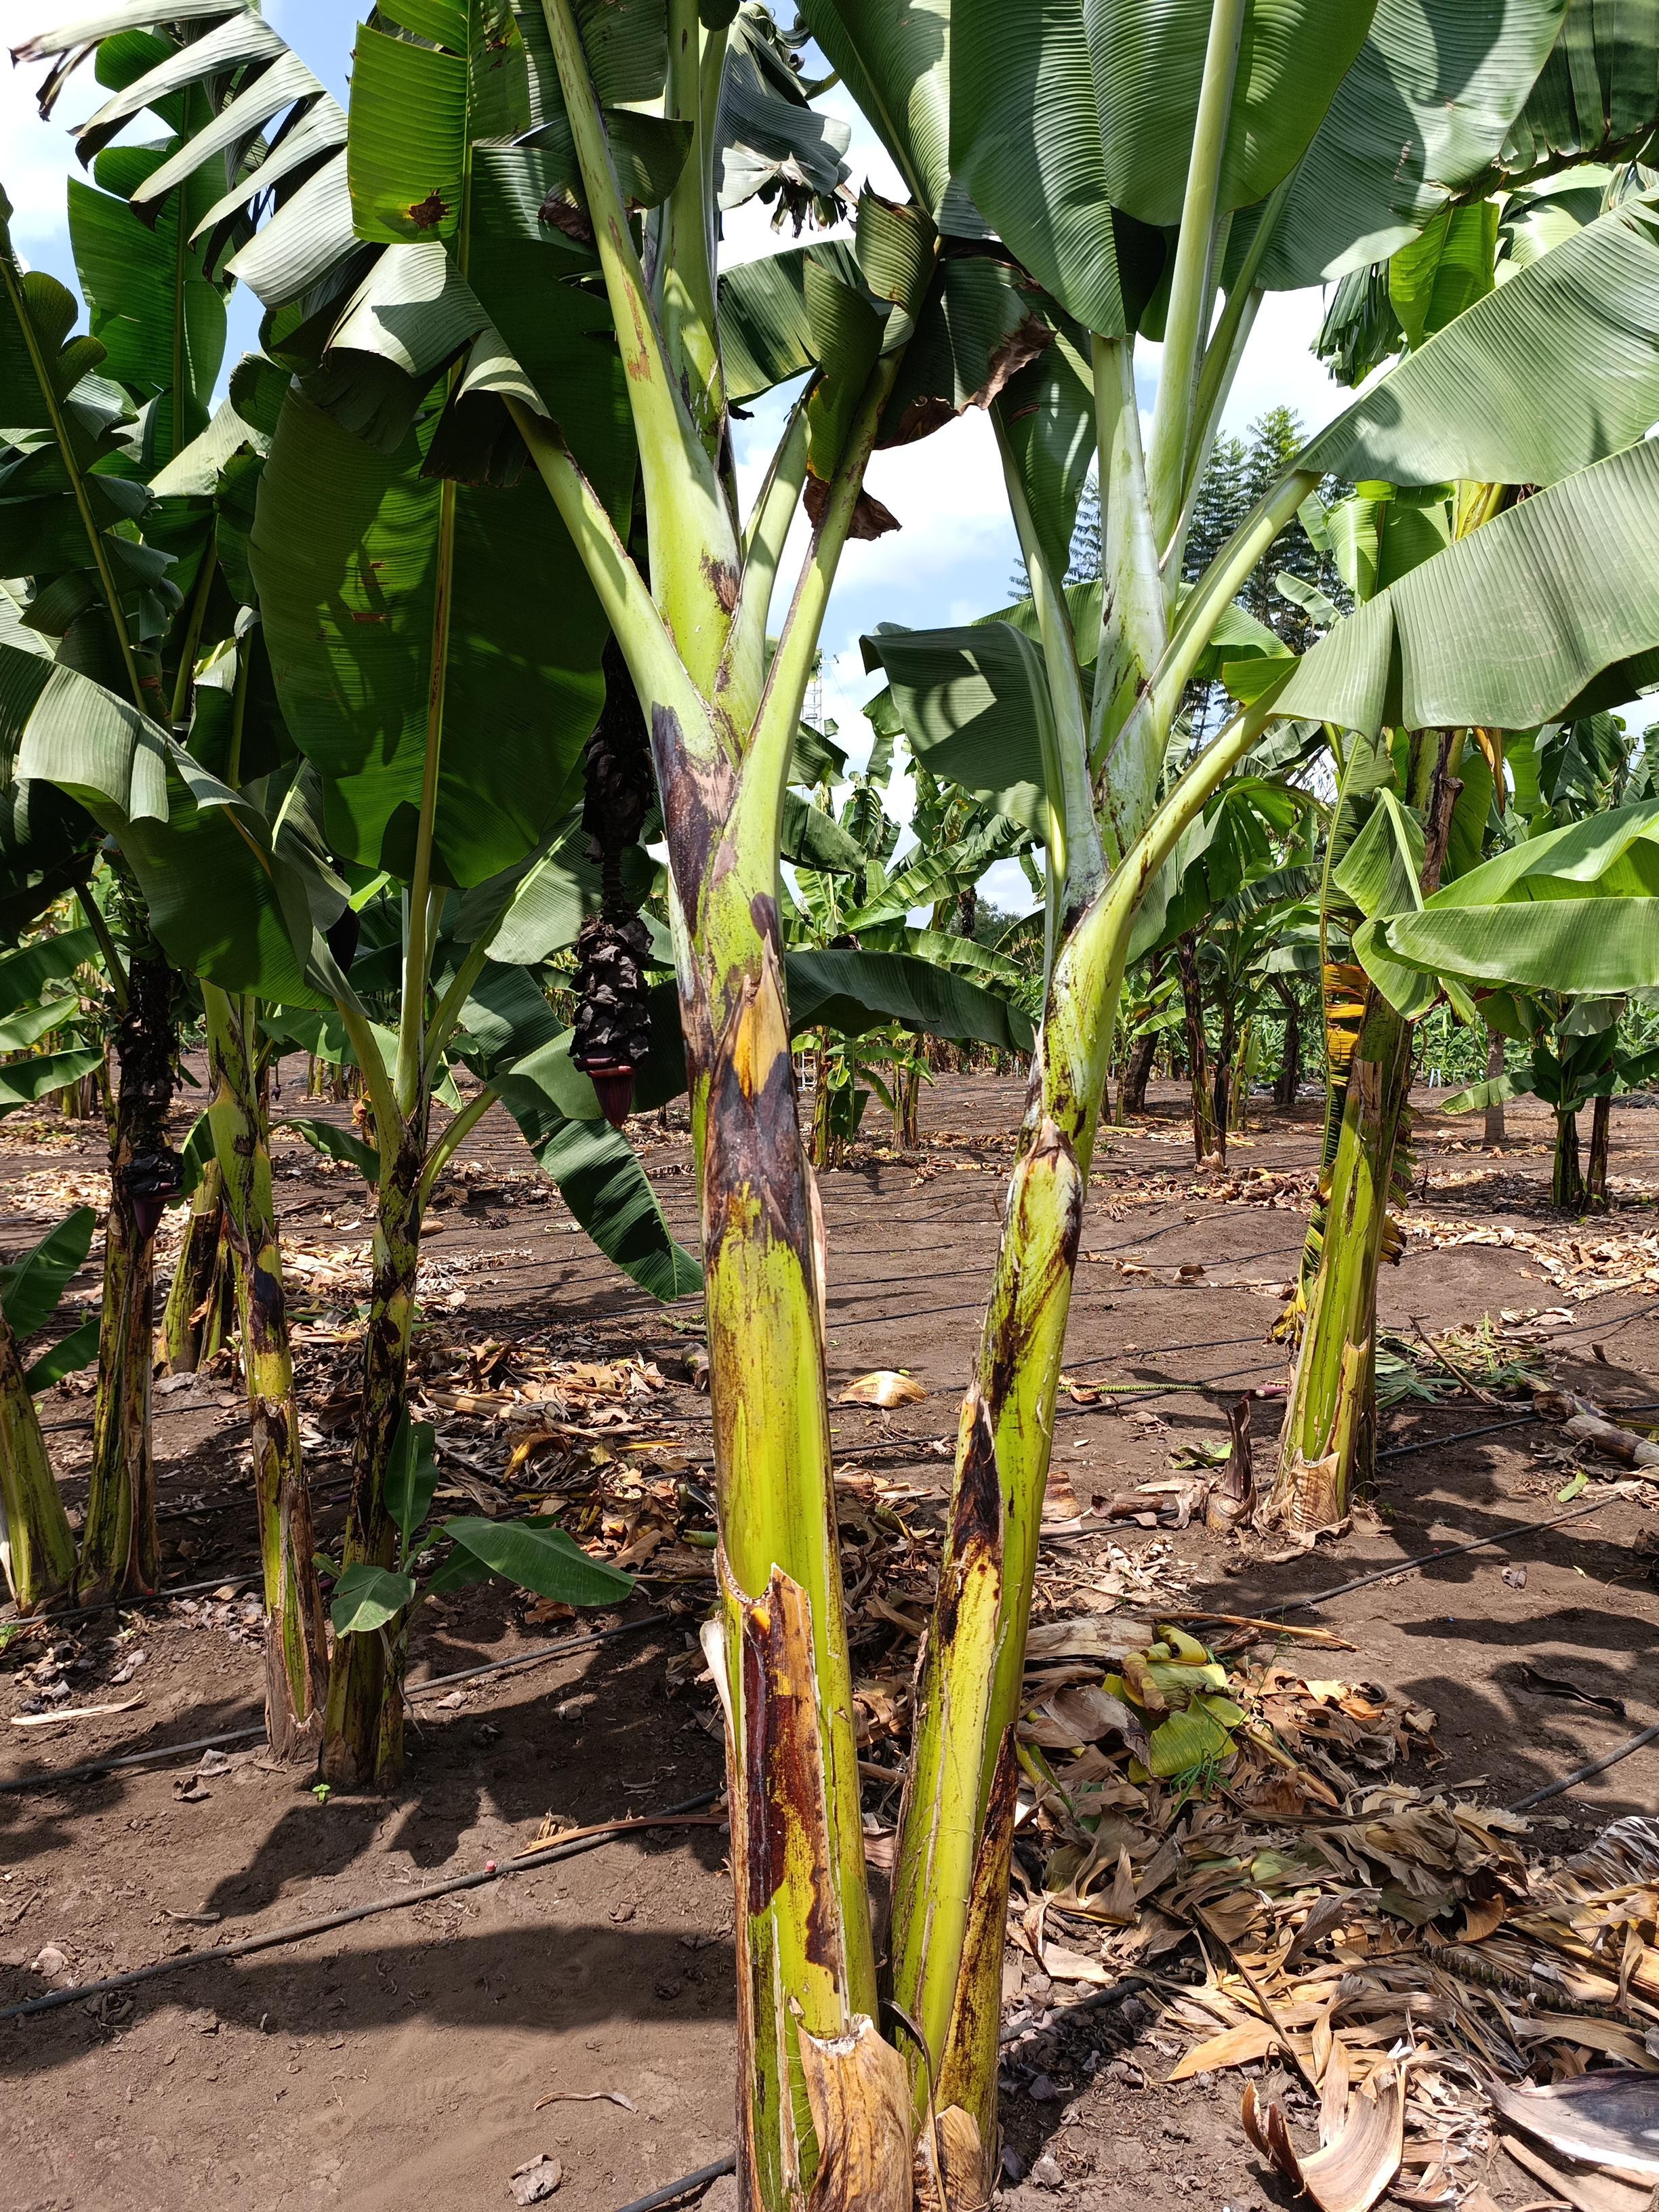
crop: banana
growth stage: development fruit
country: Tanzania
